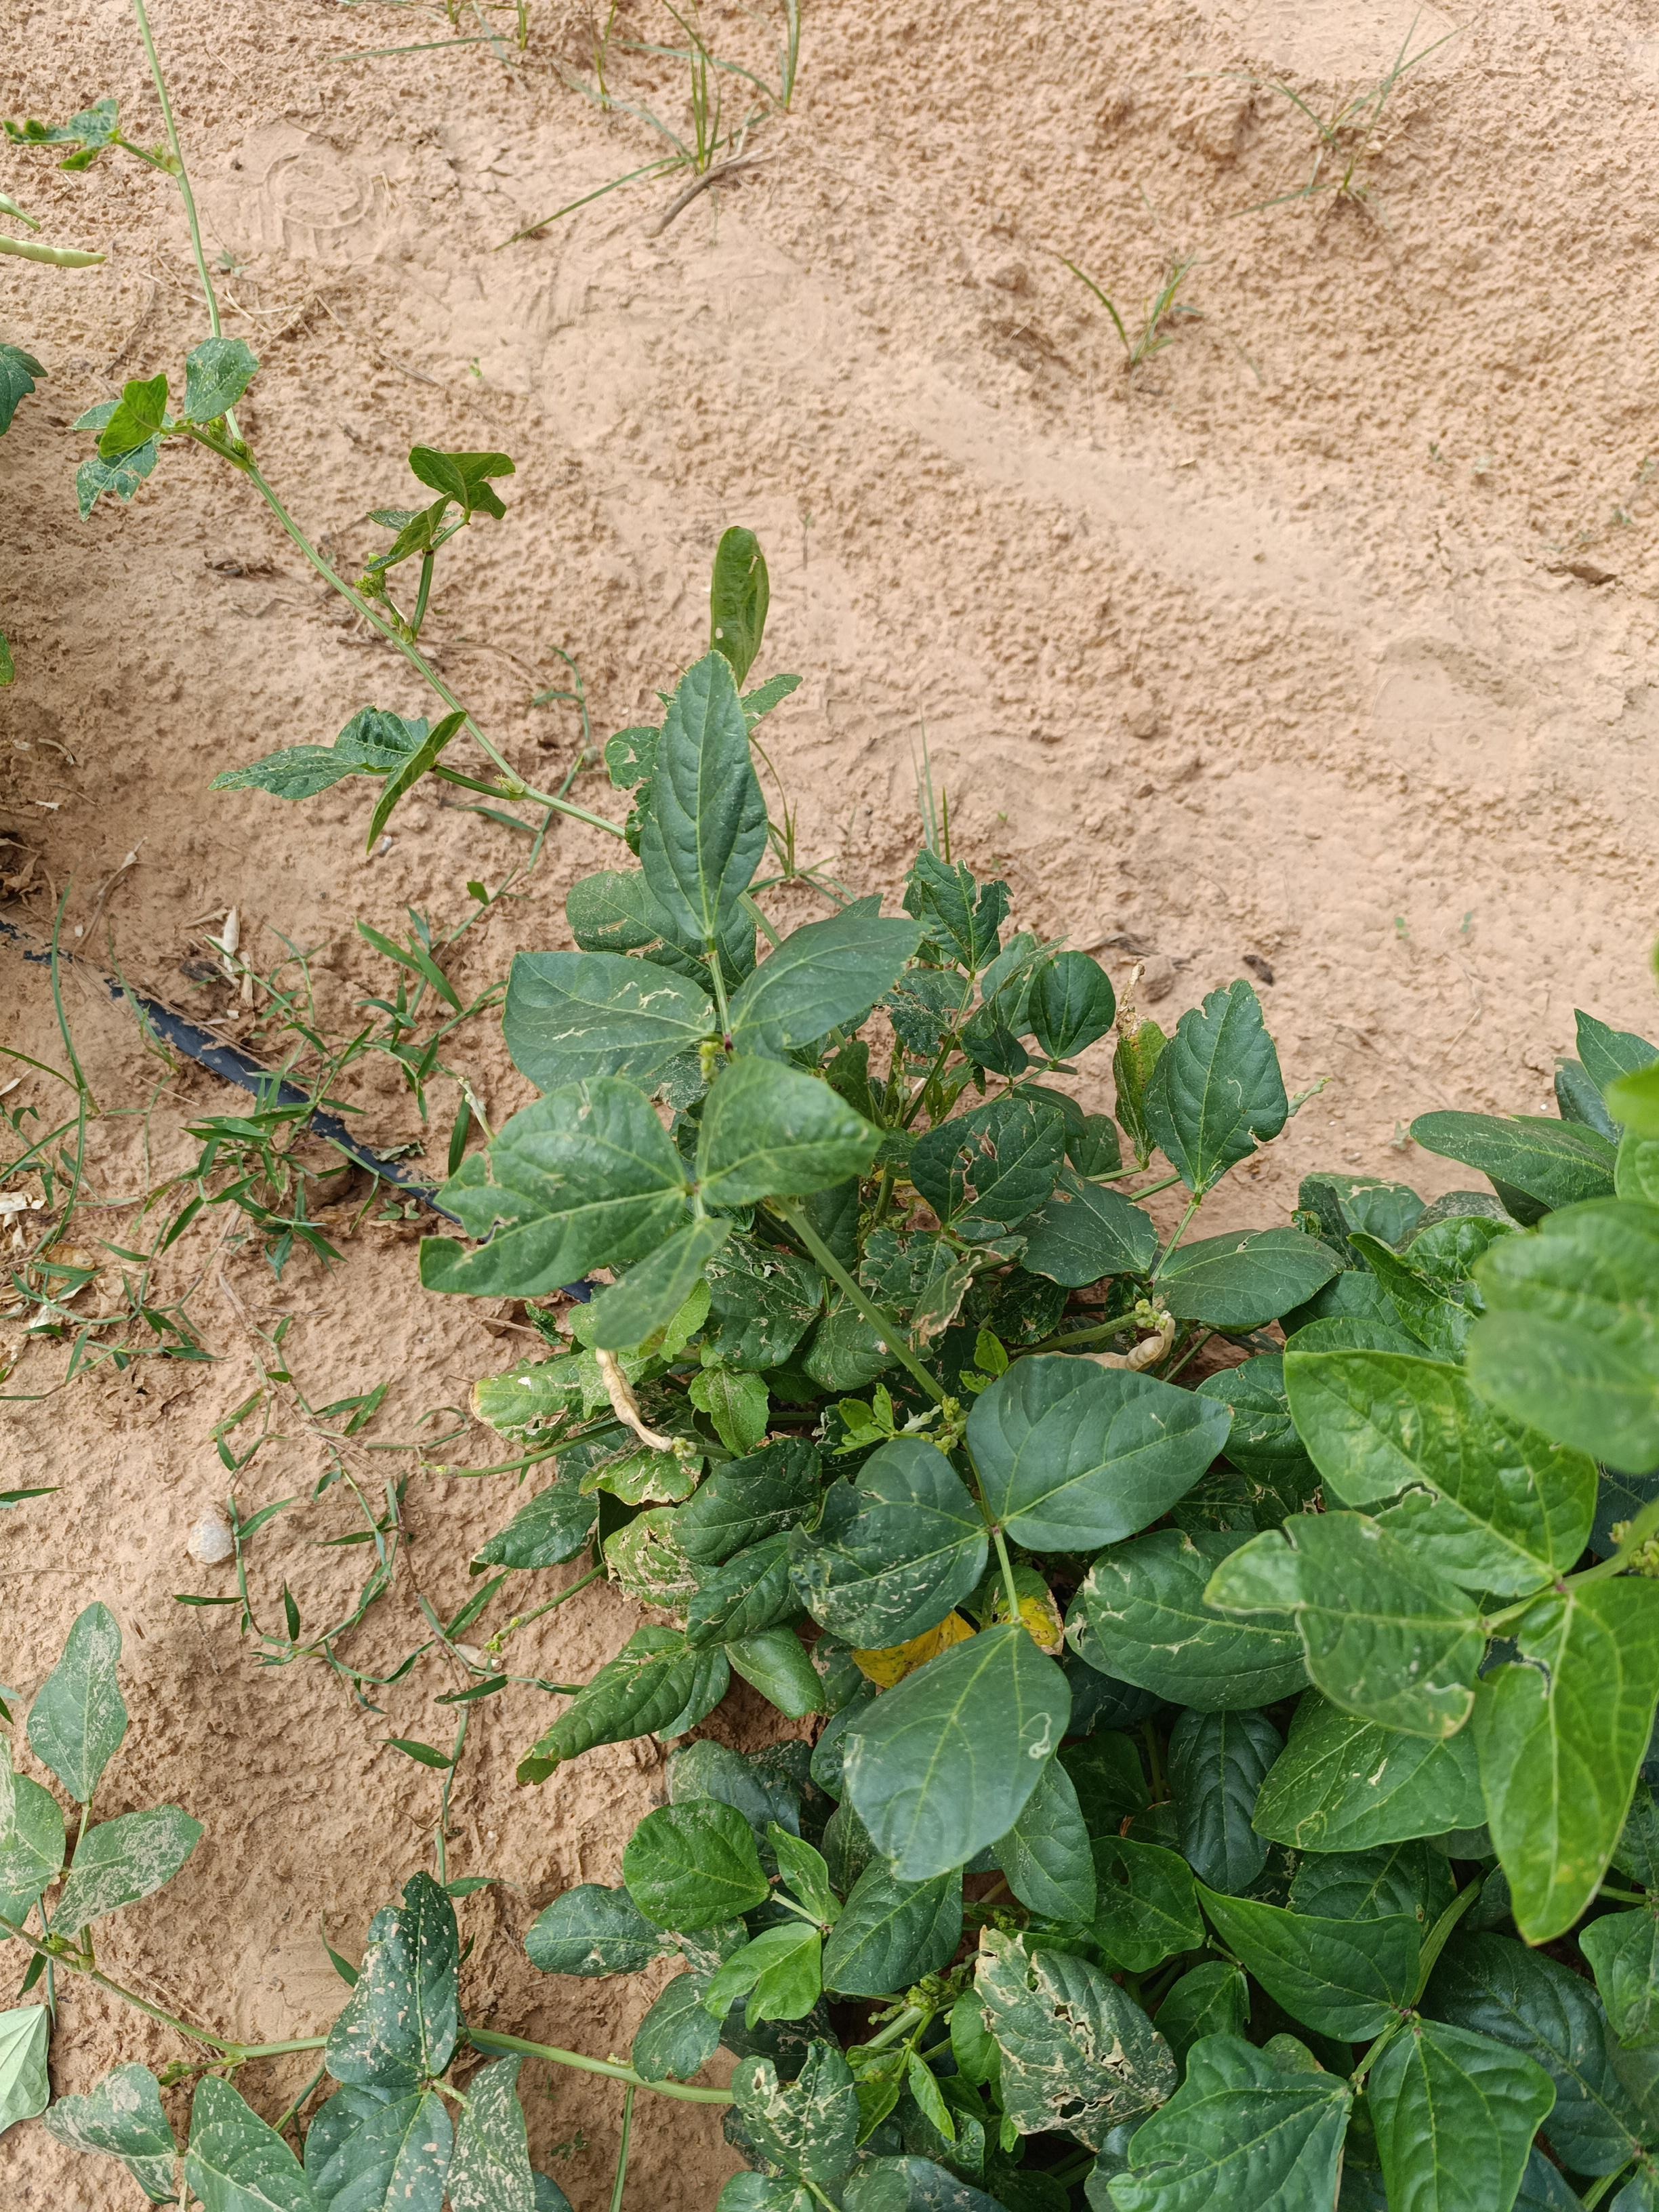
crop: cowpea
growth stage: development pod
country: Nigeria
